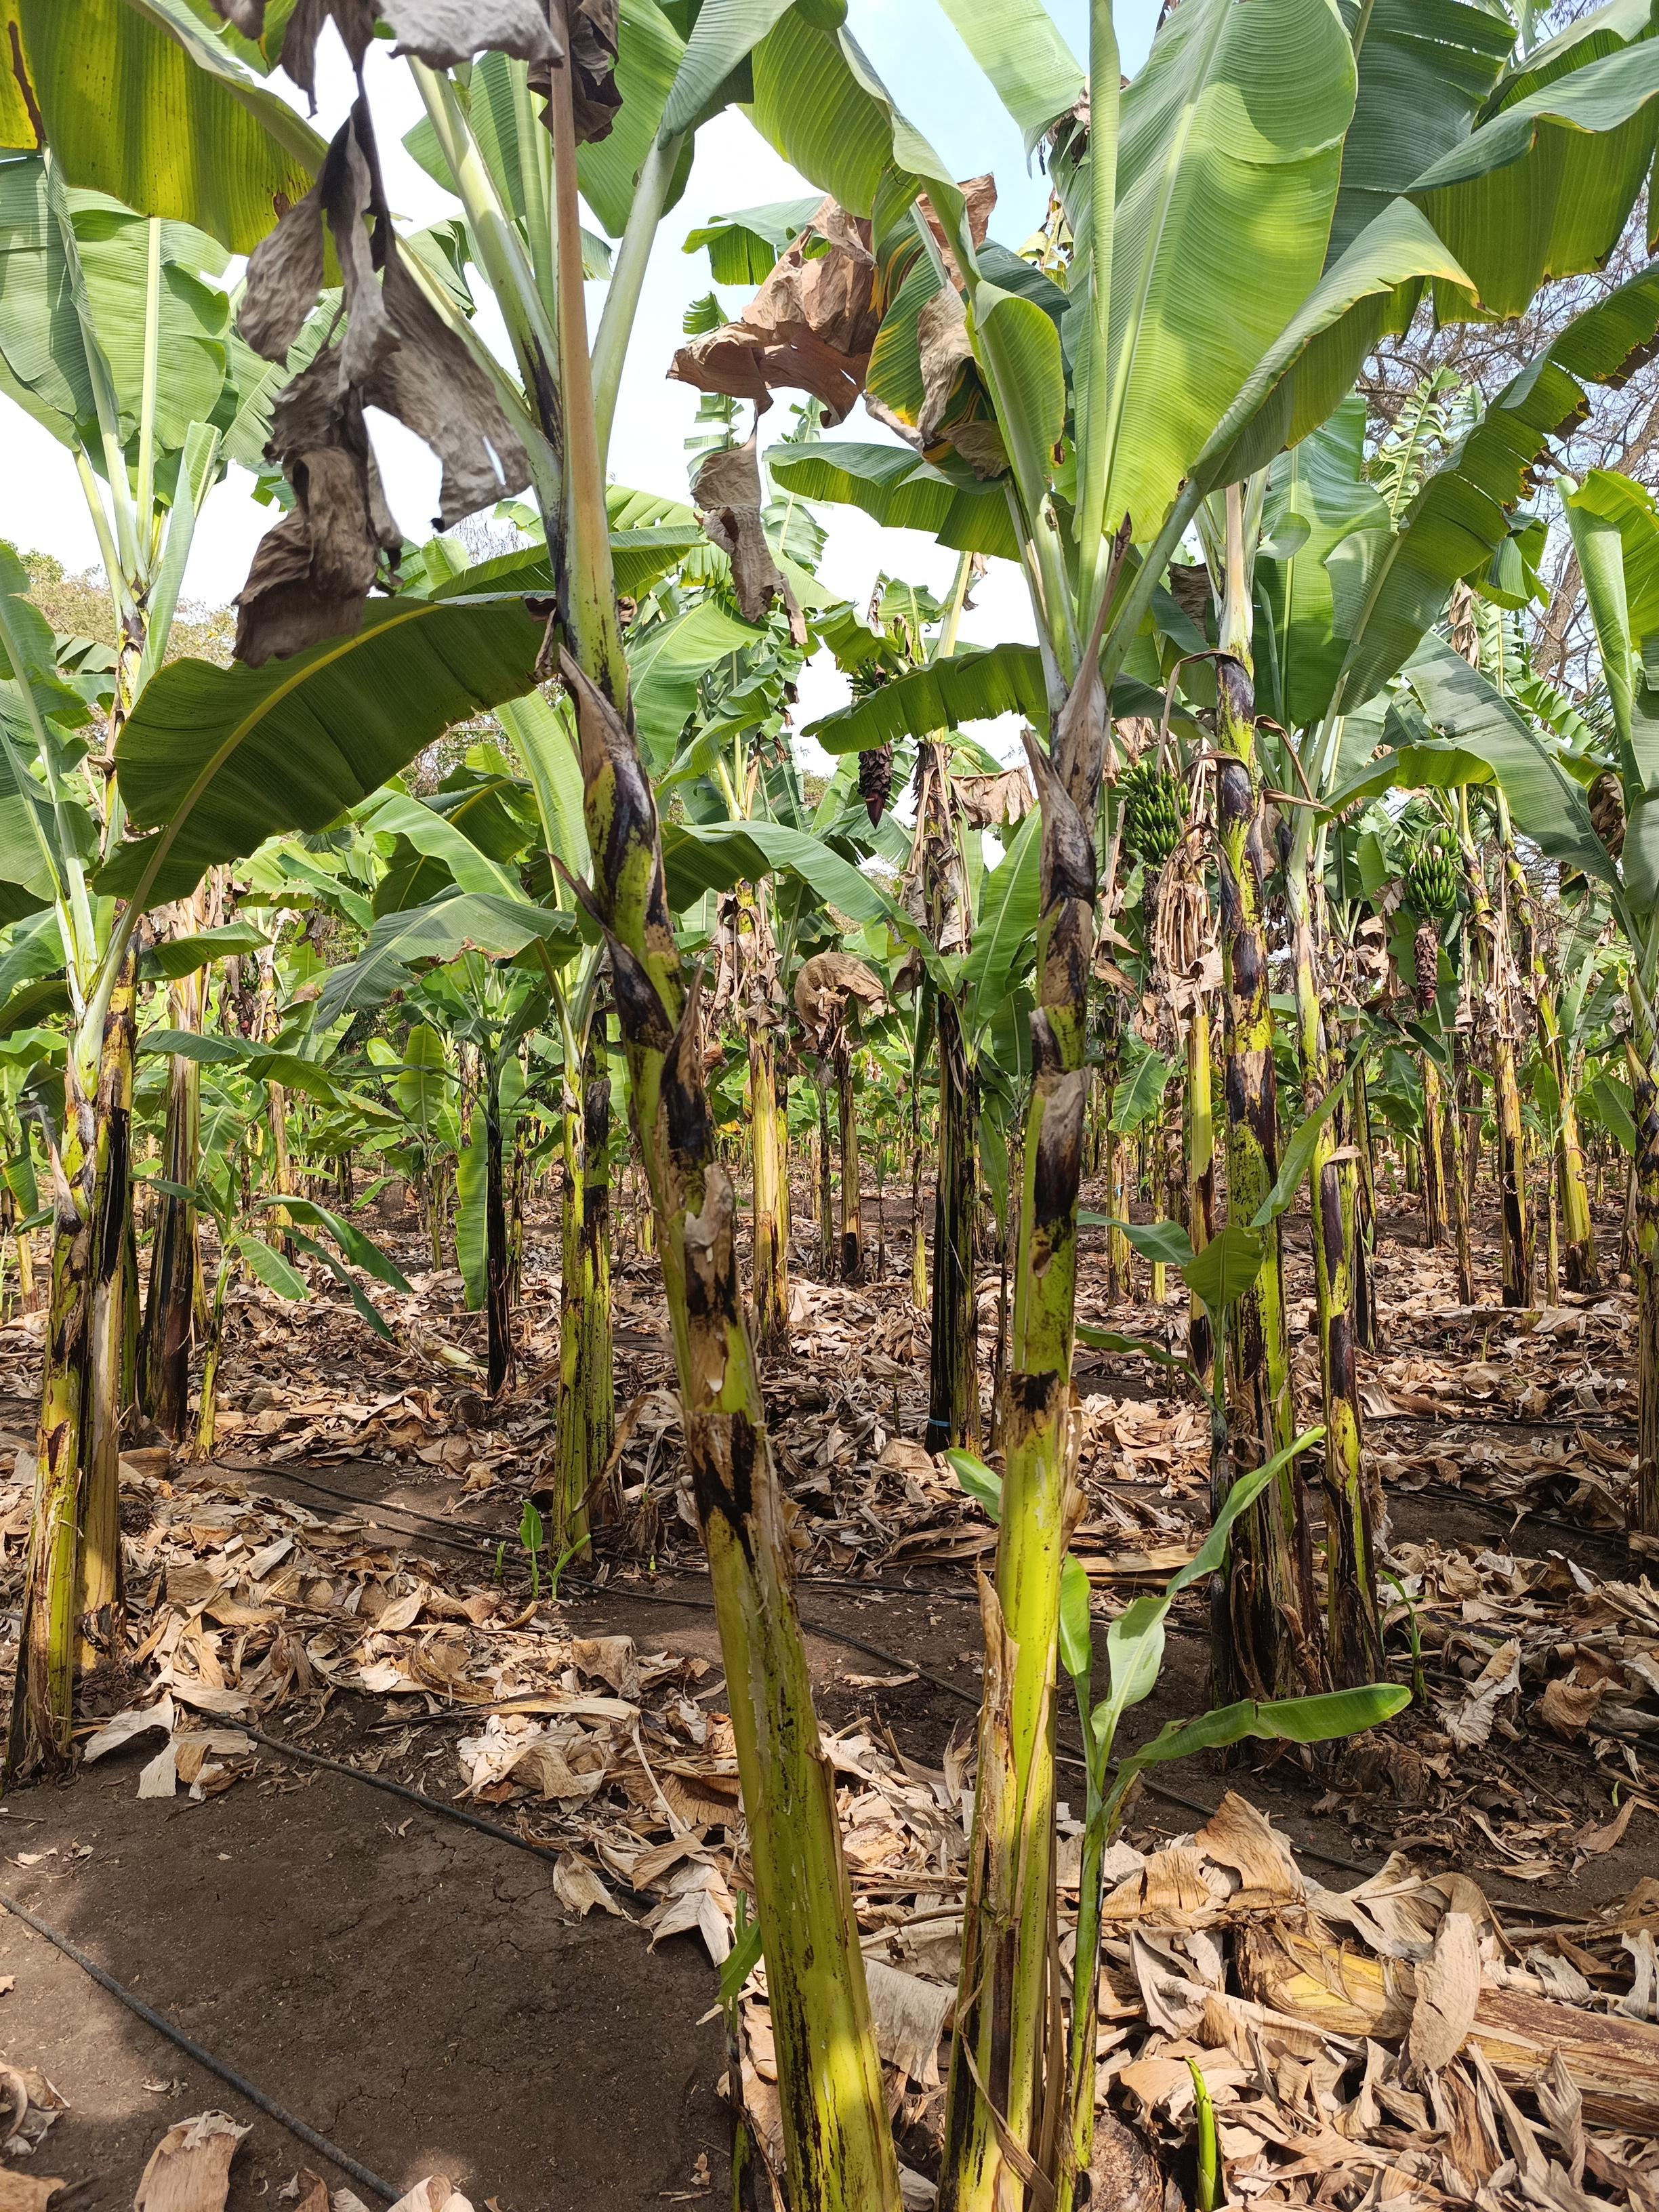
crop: banana
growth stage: vegetative
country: Tanzania
